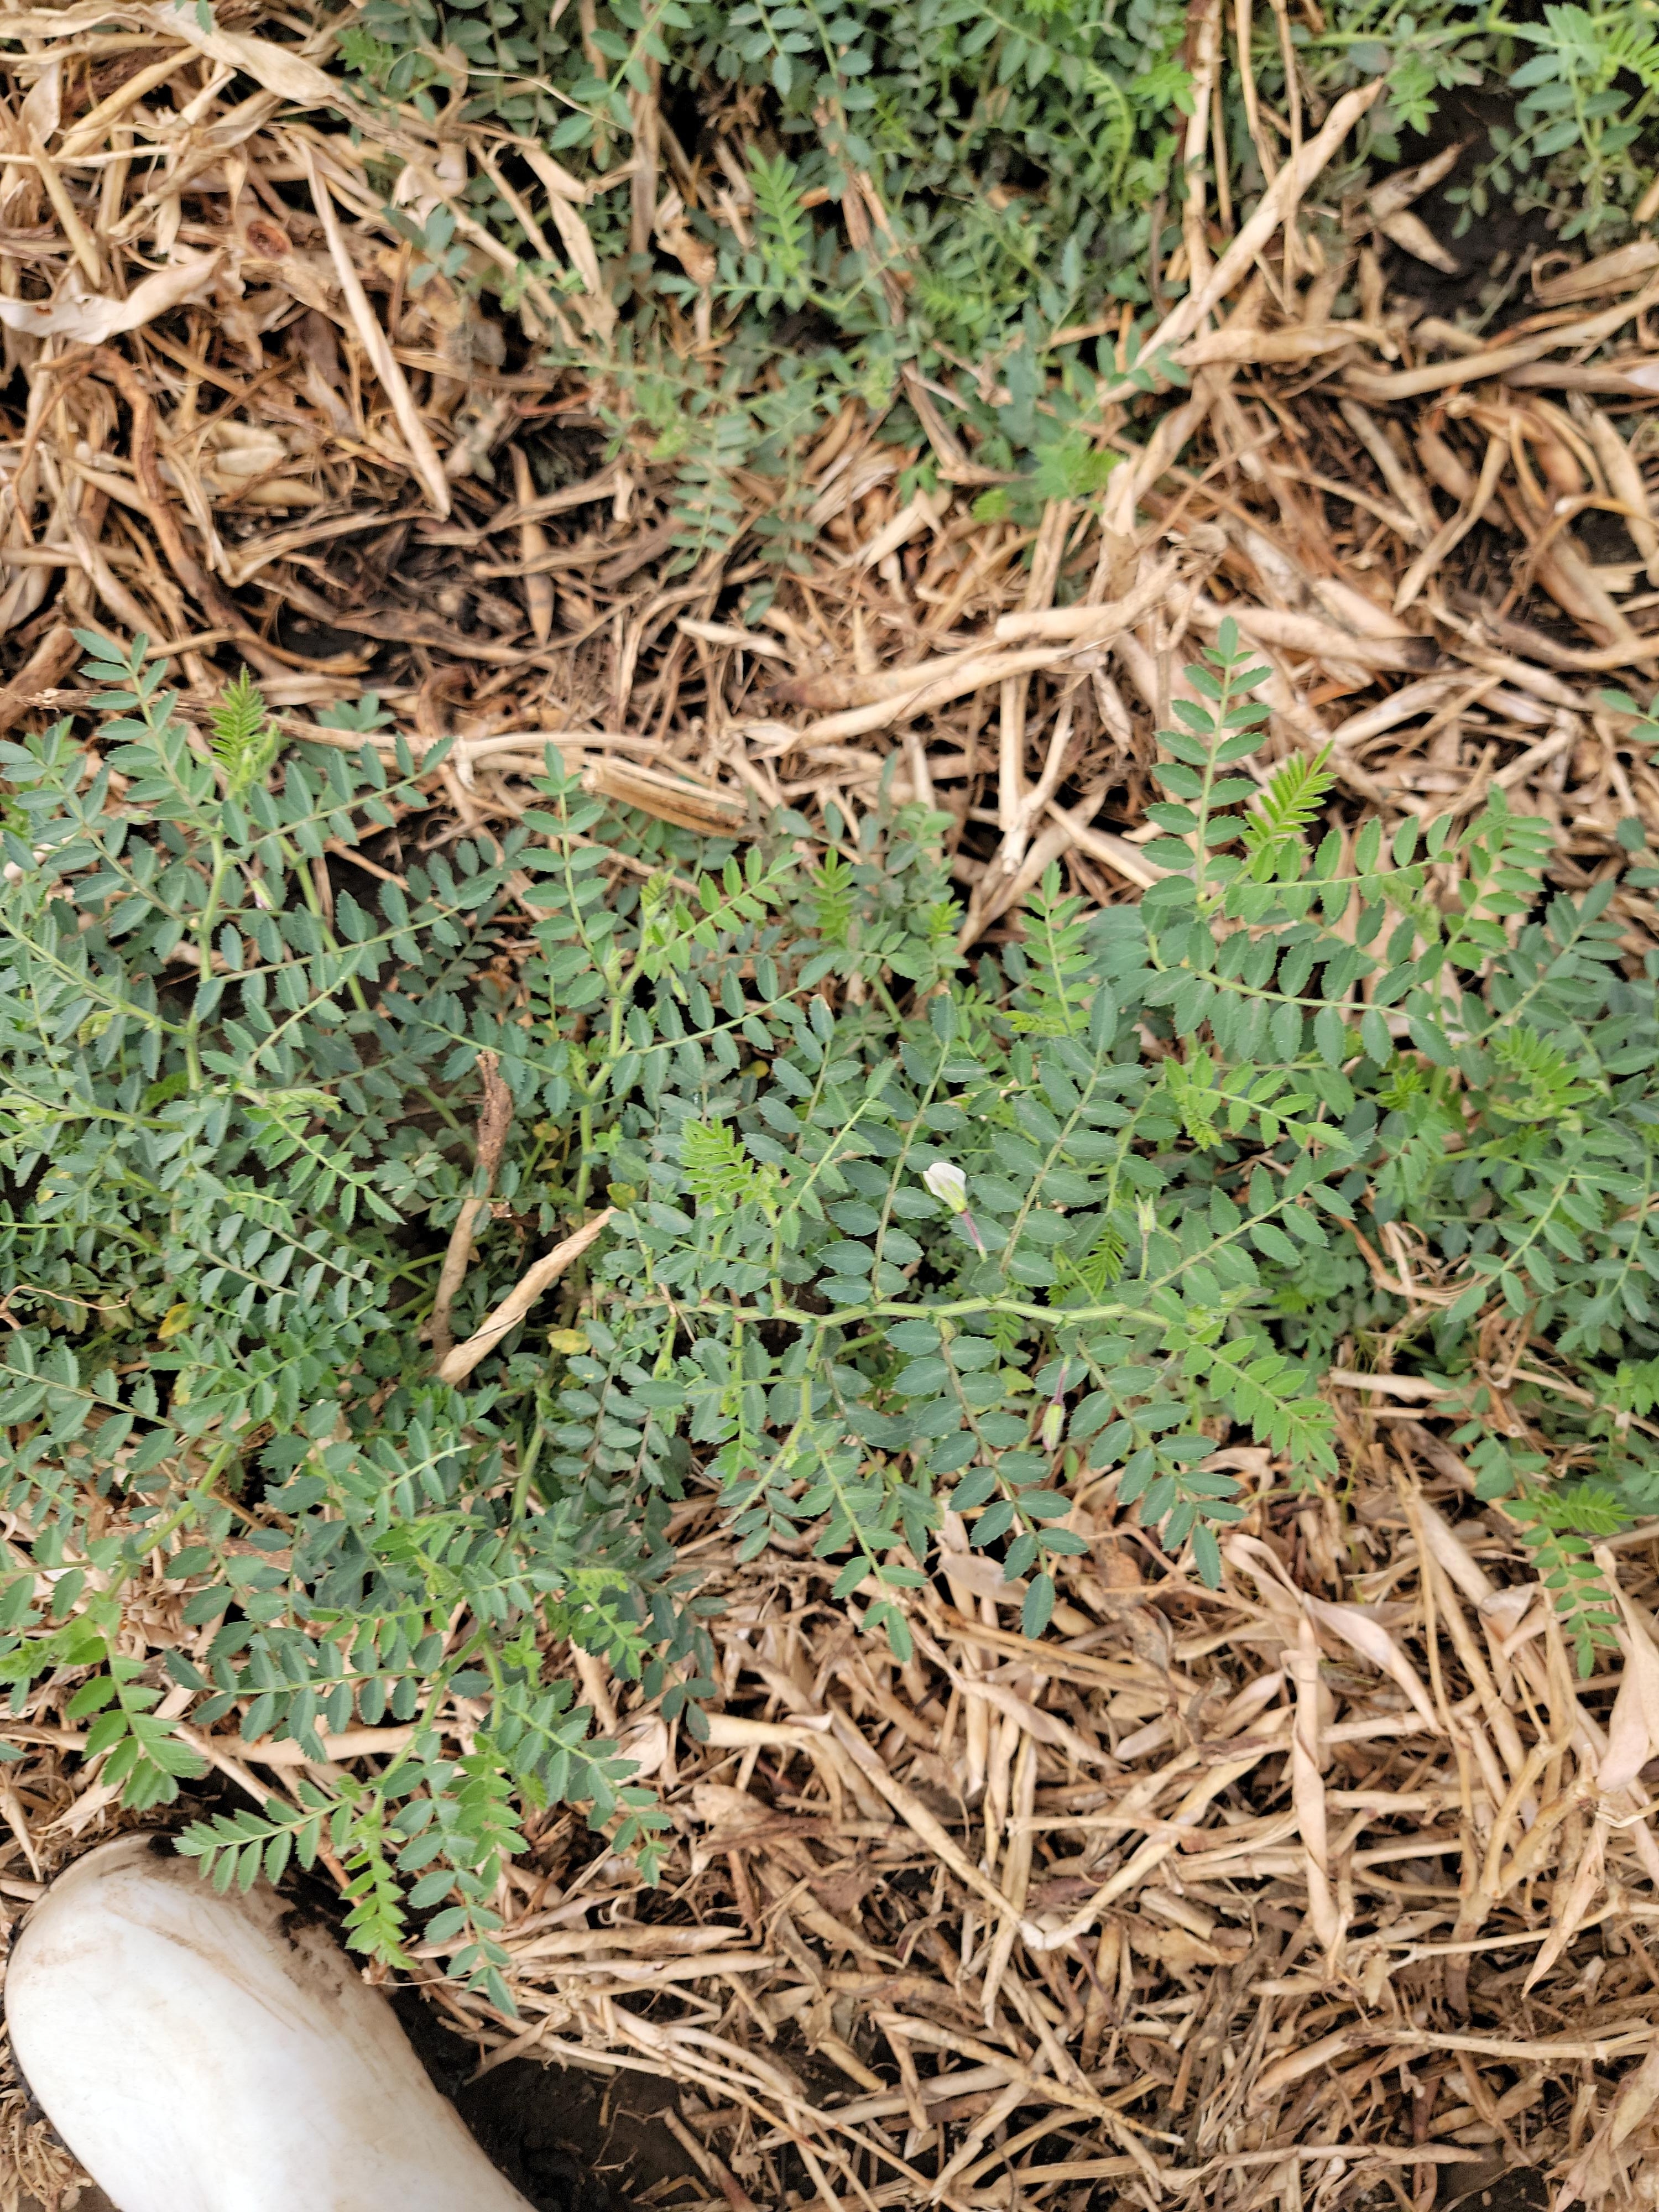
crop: chickpea
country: Tanzania
